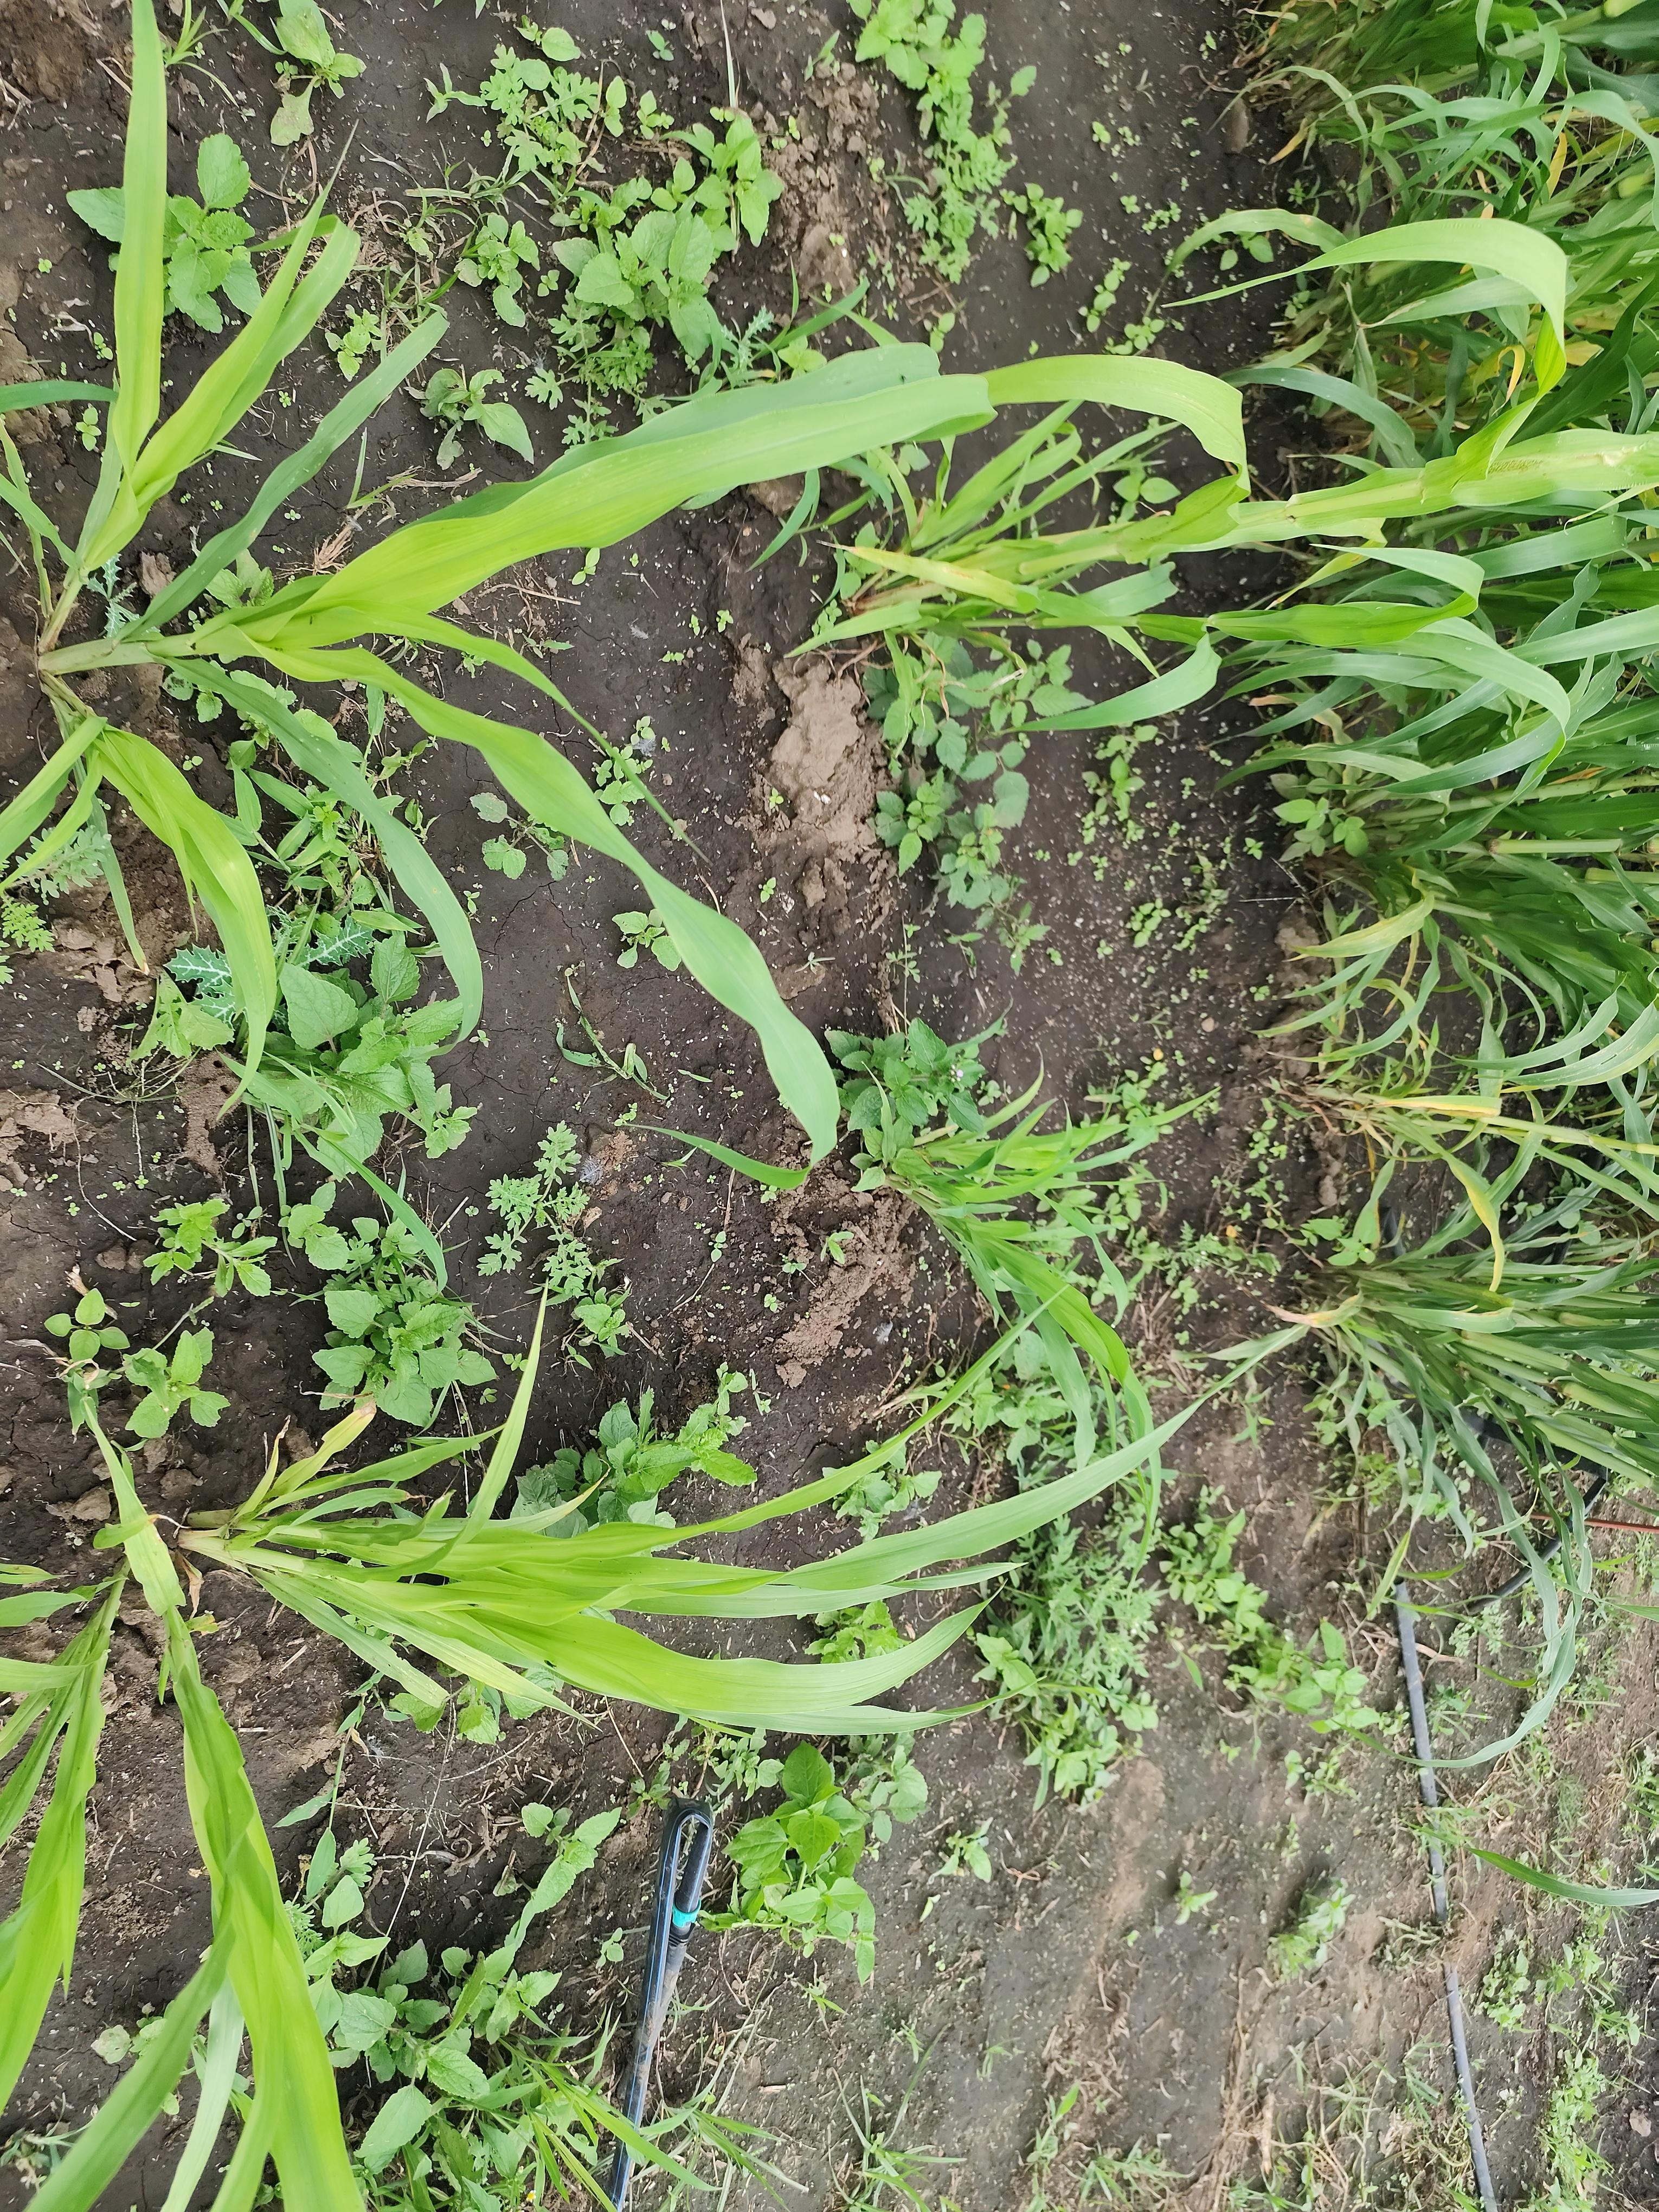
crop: pearl millet
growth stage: heading tuber
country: Tanzania
